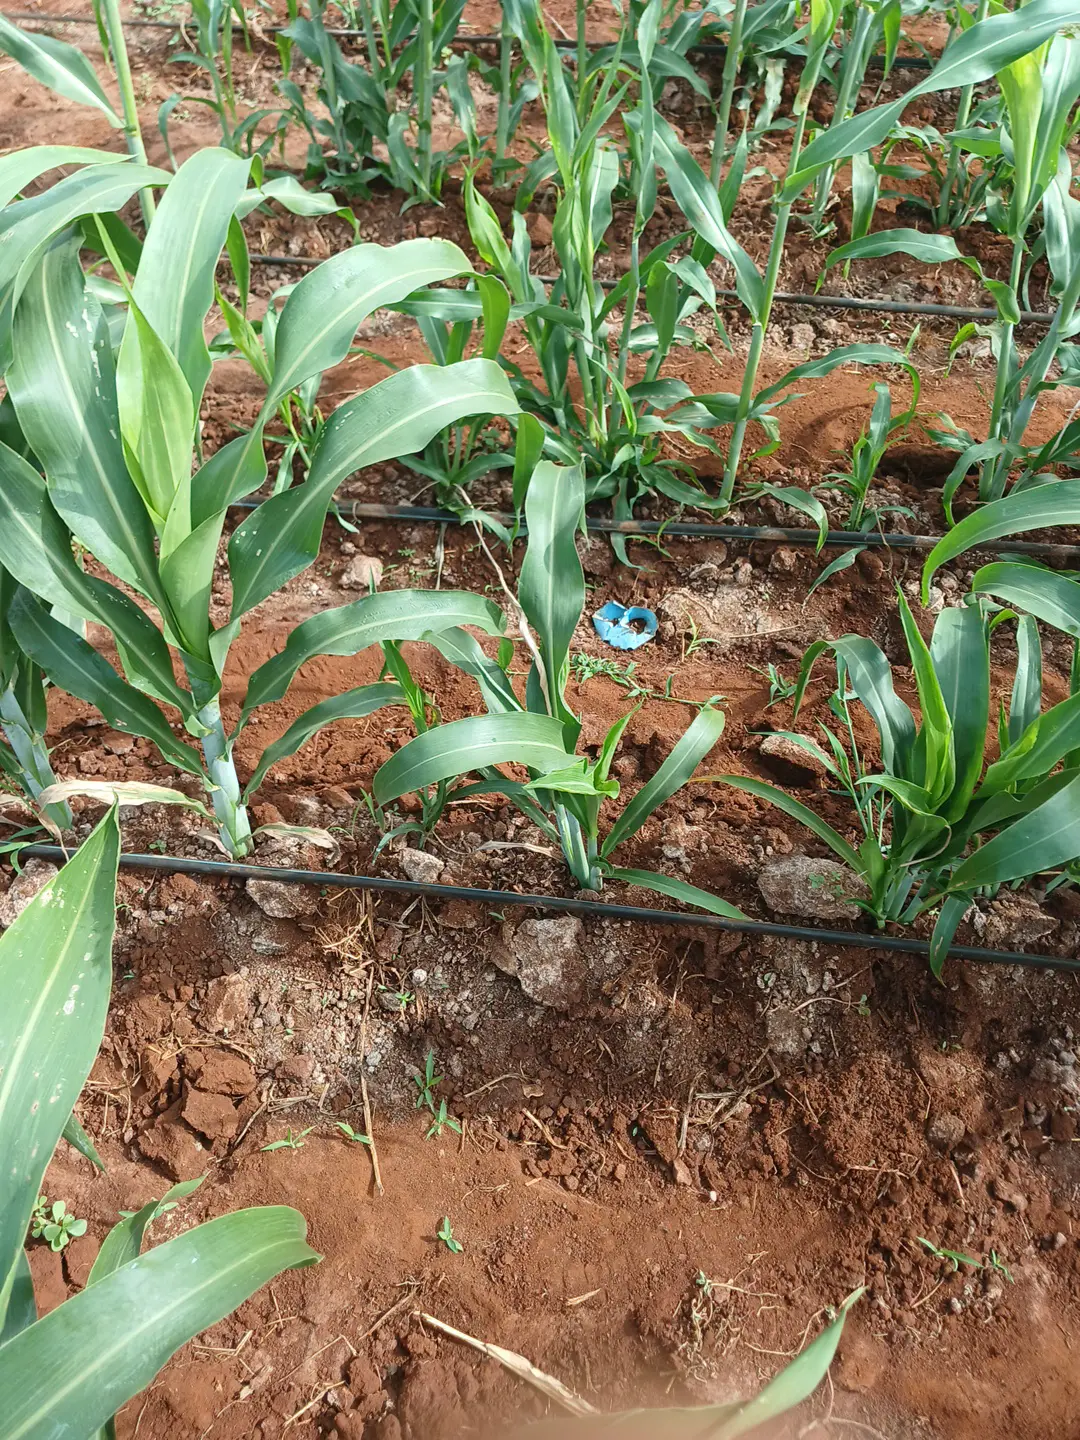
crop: sorghum
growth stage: elongation stem
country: Kenya
